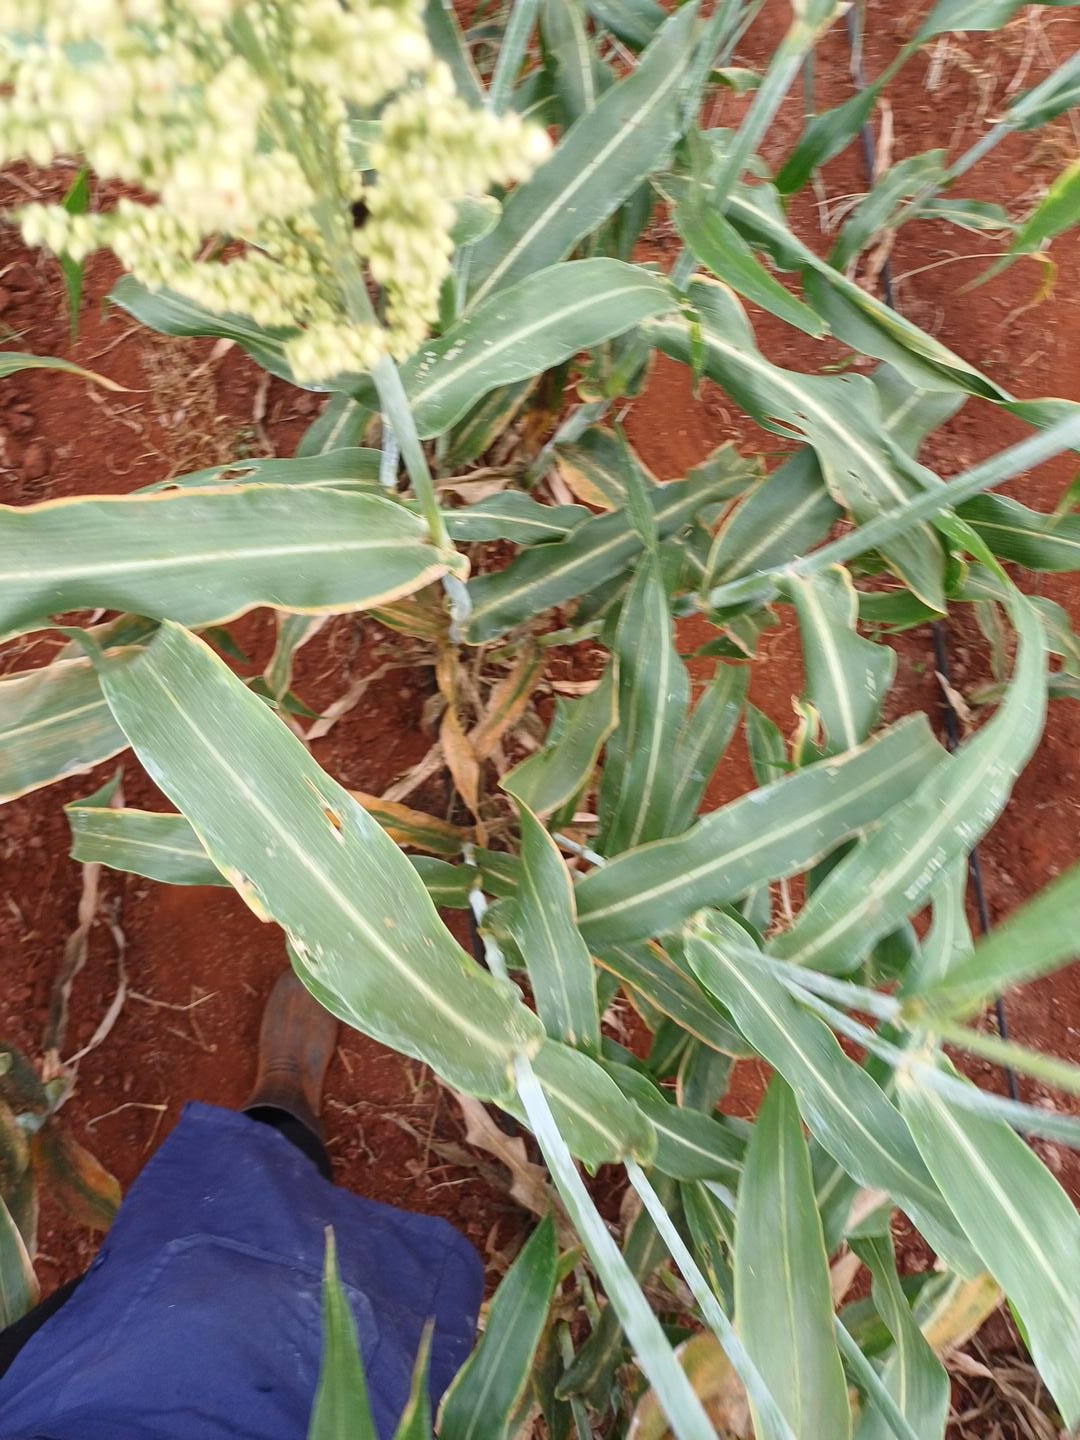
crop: sorghum
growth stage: filling grain
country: Kenya
